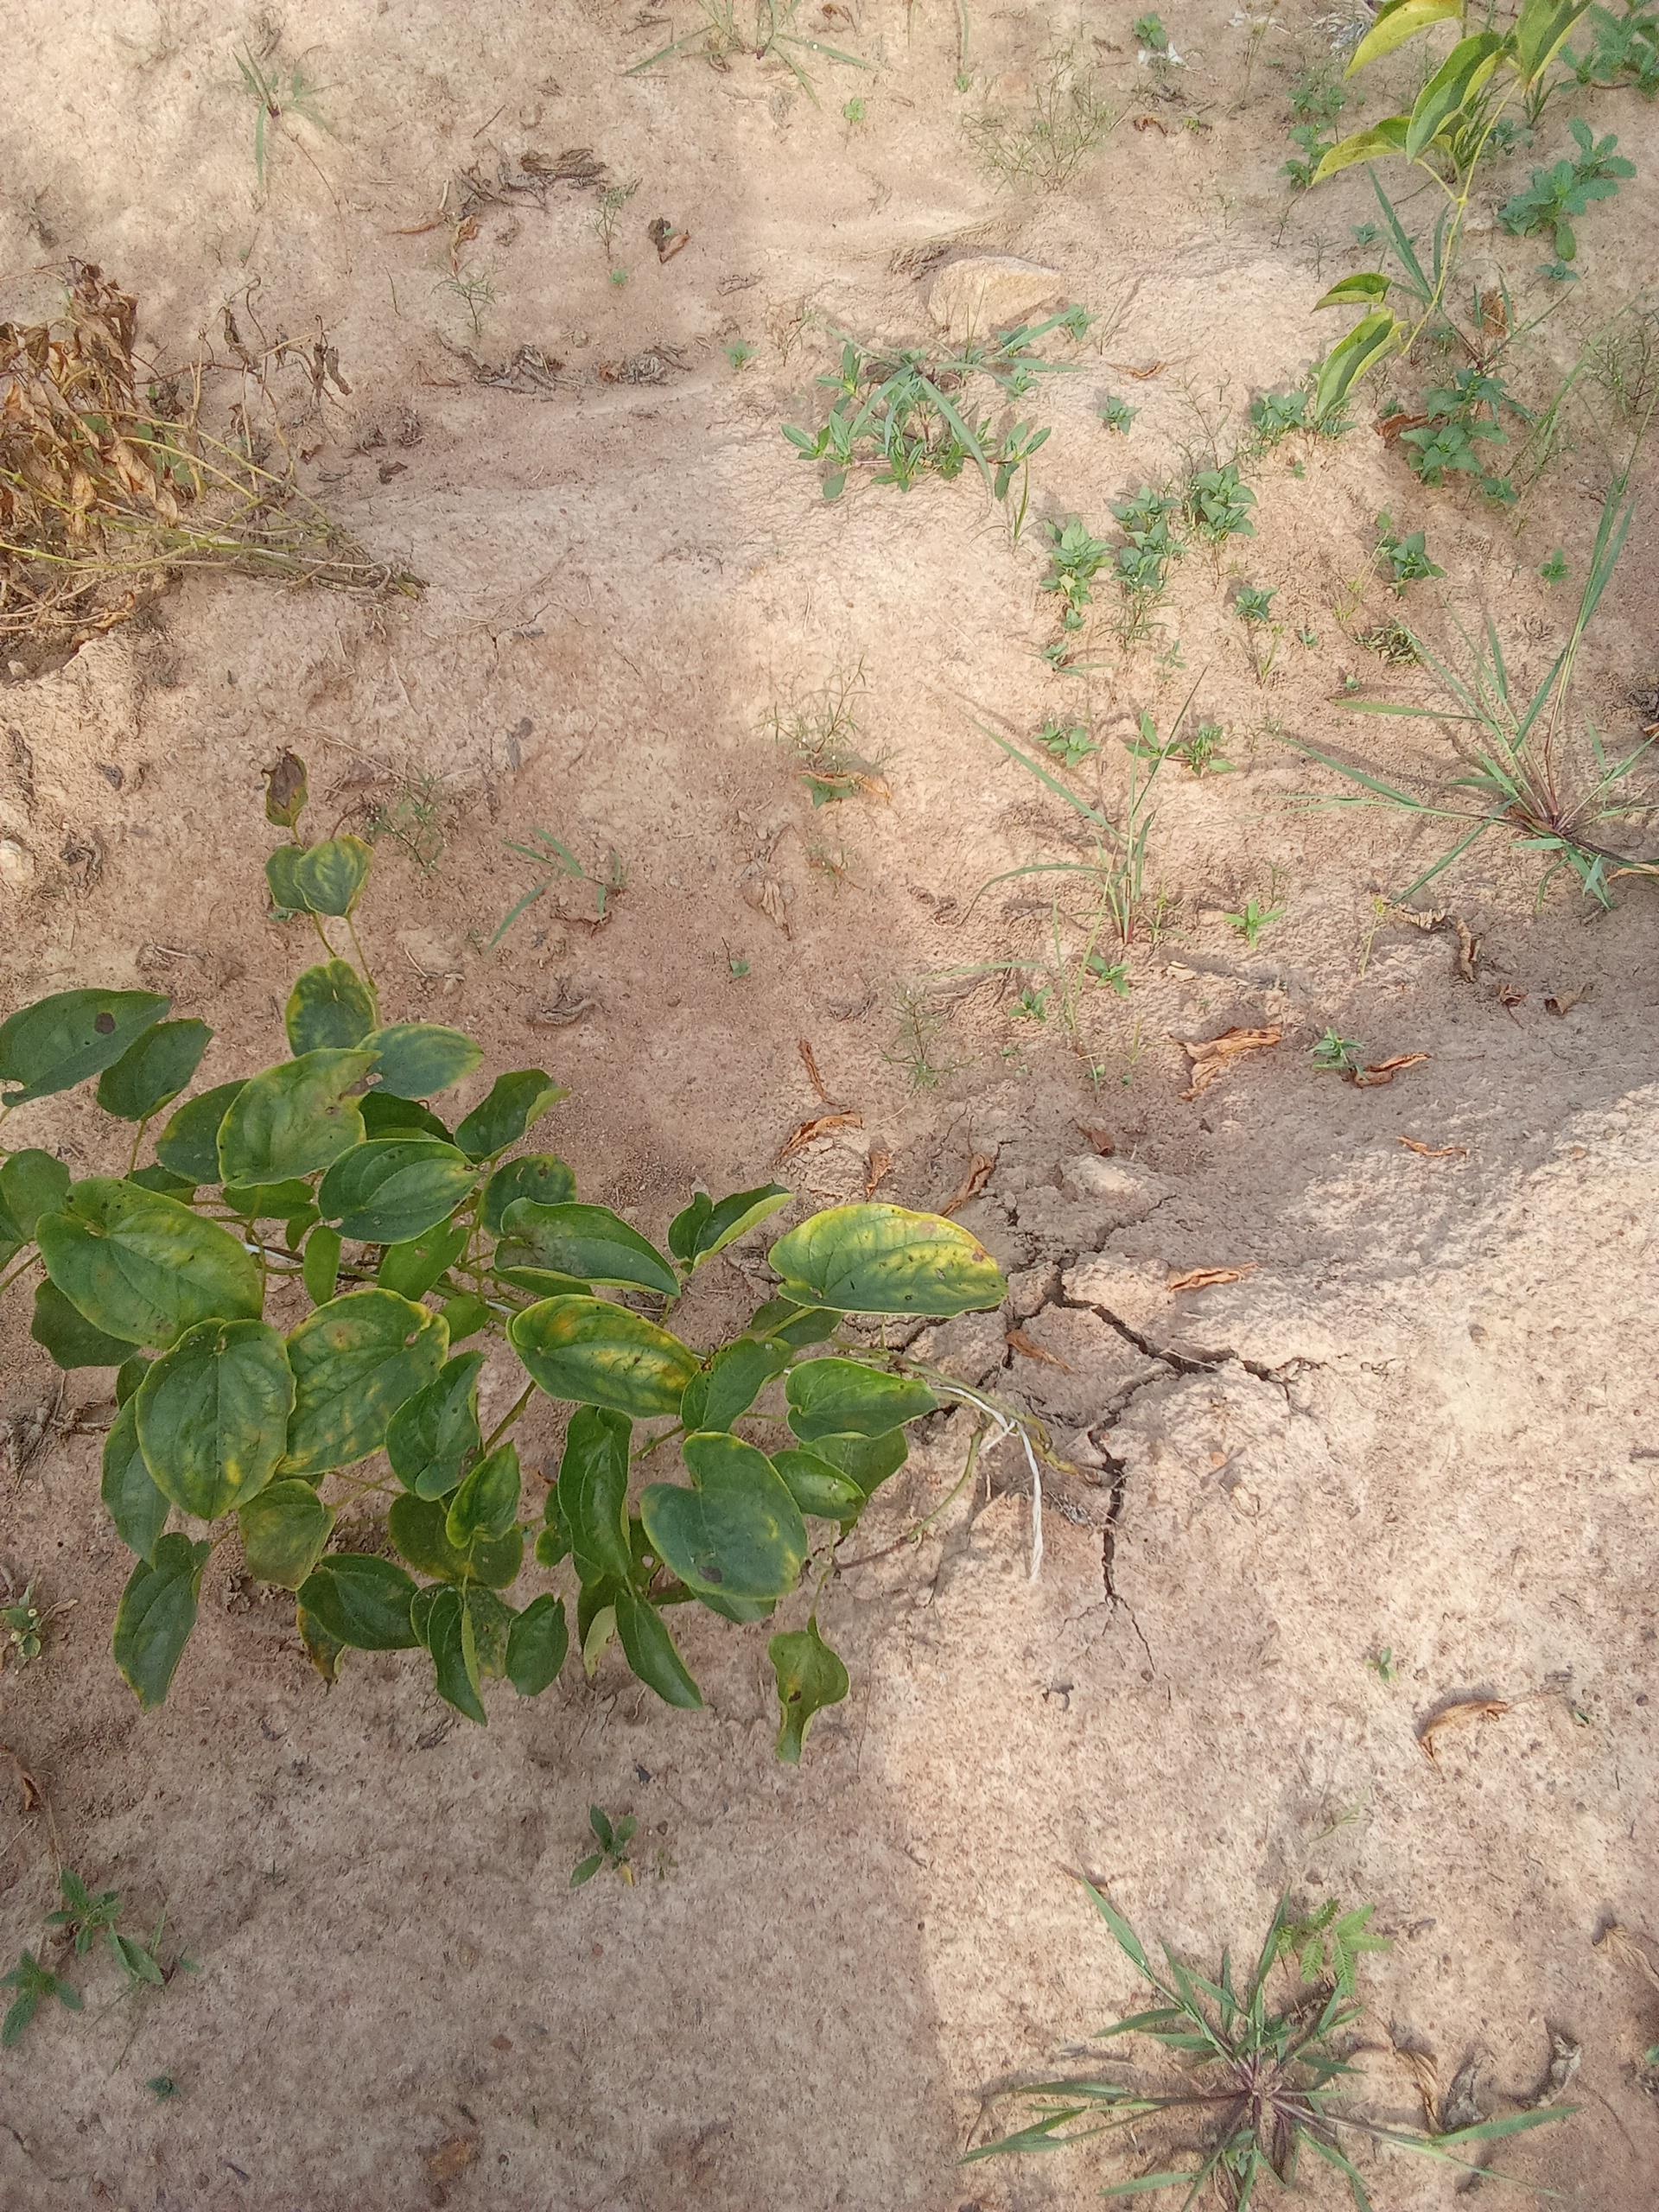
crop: yam
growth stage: maturity
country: Nigeria
